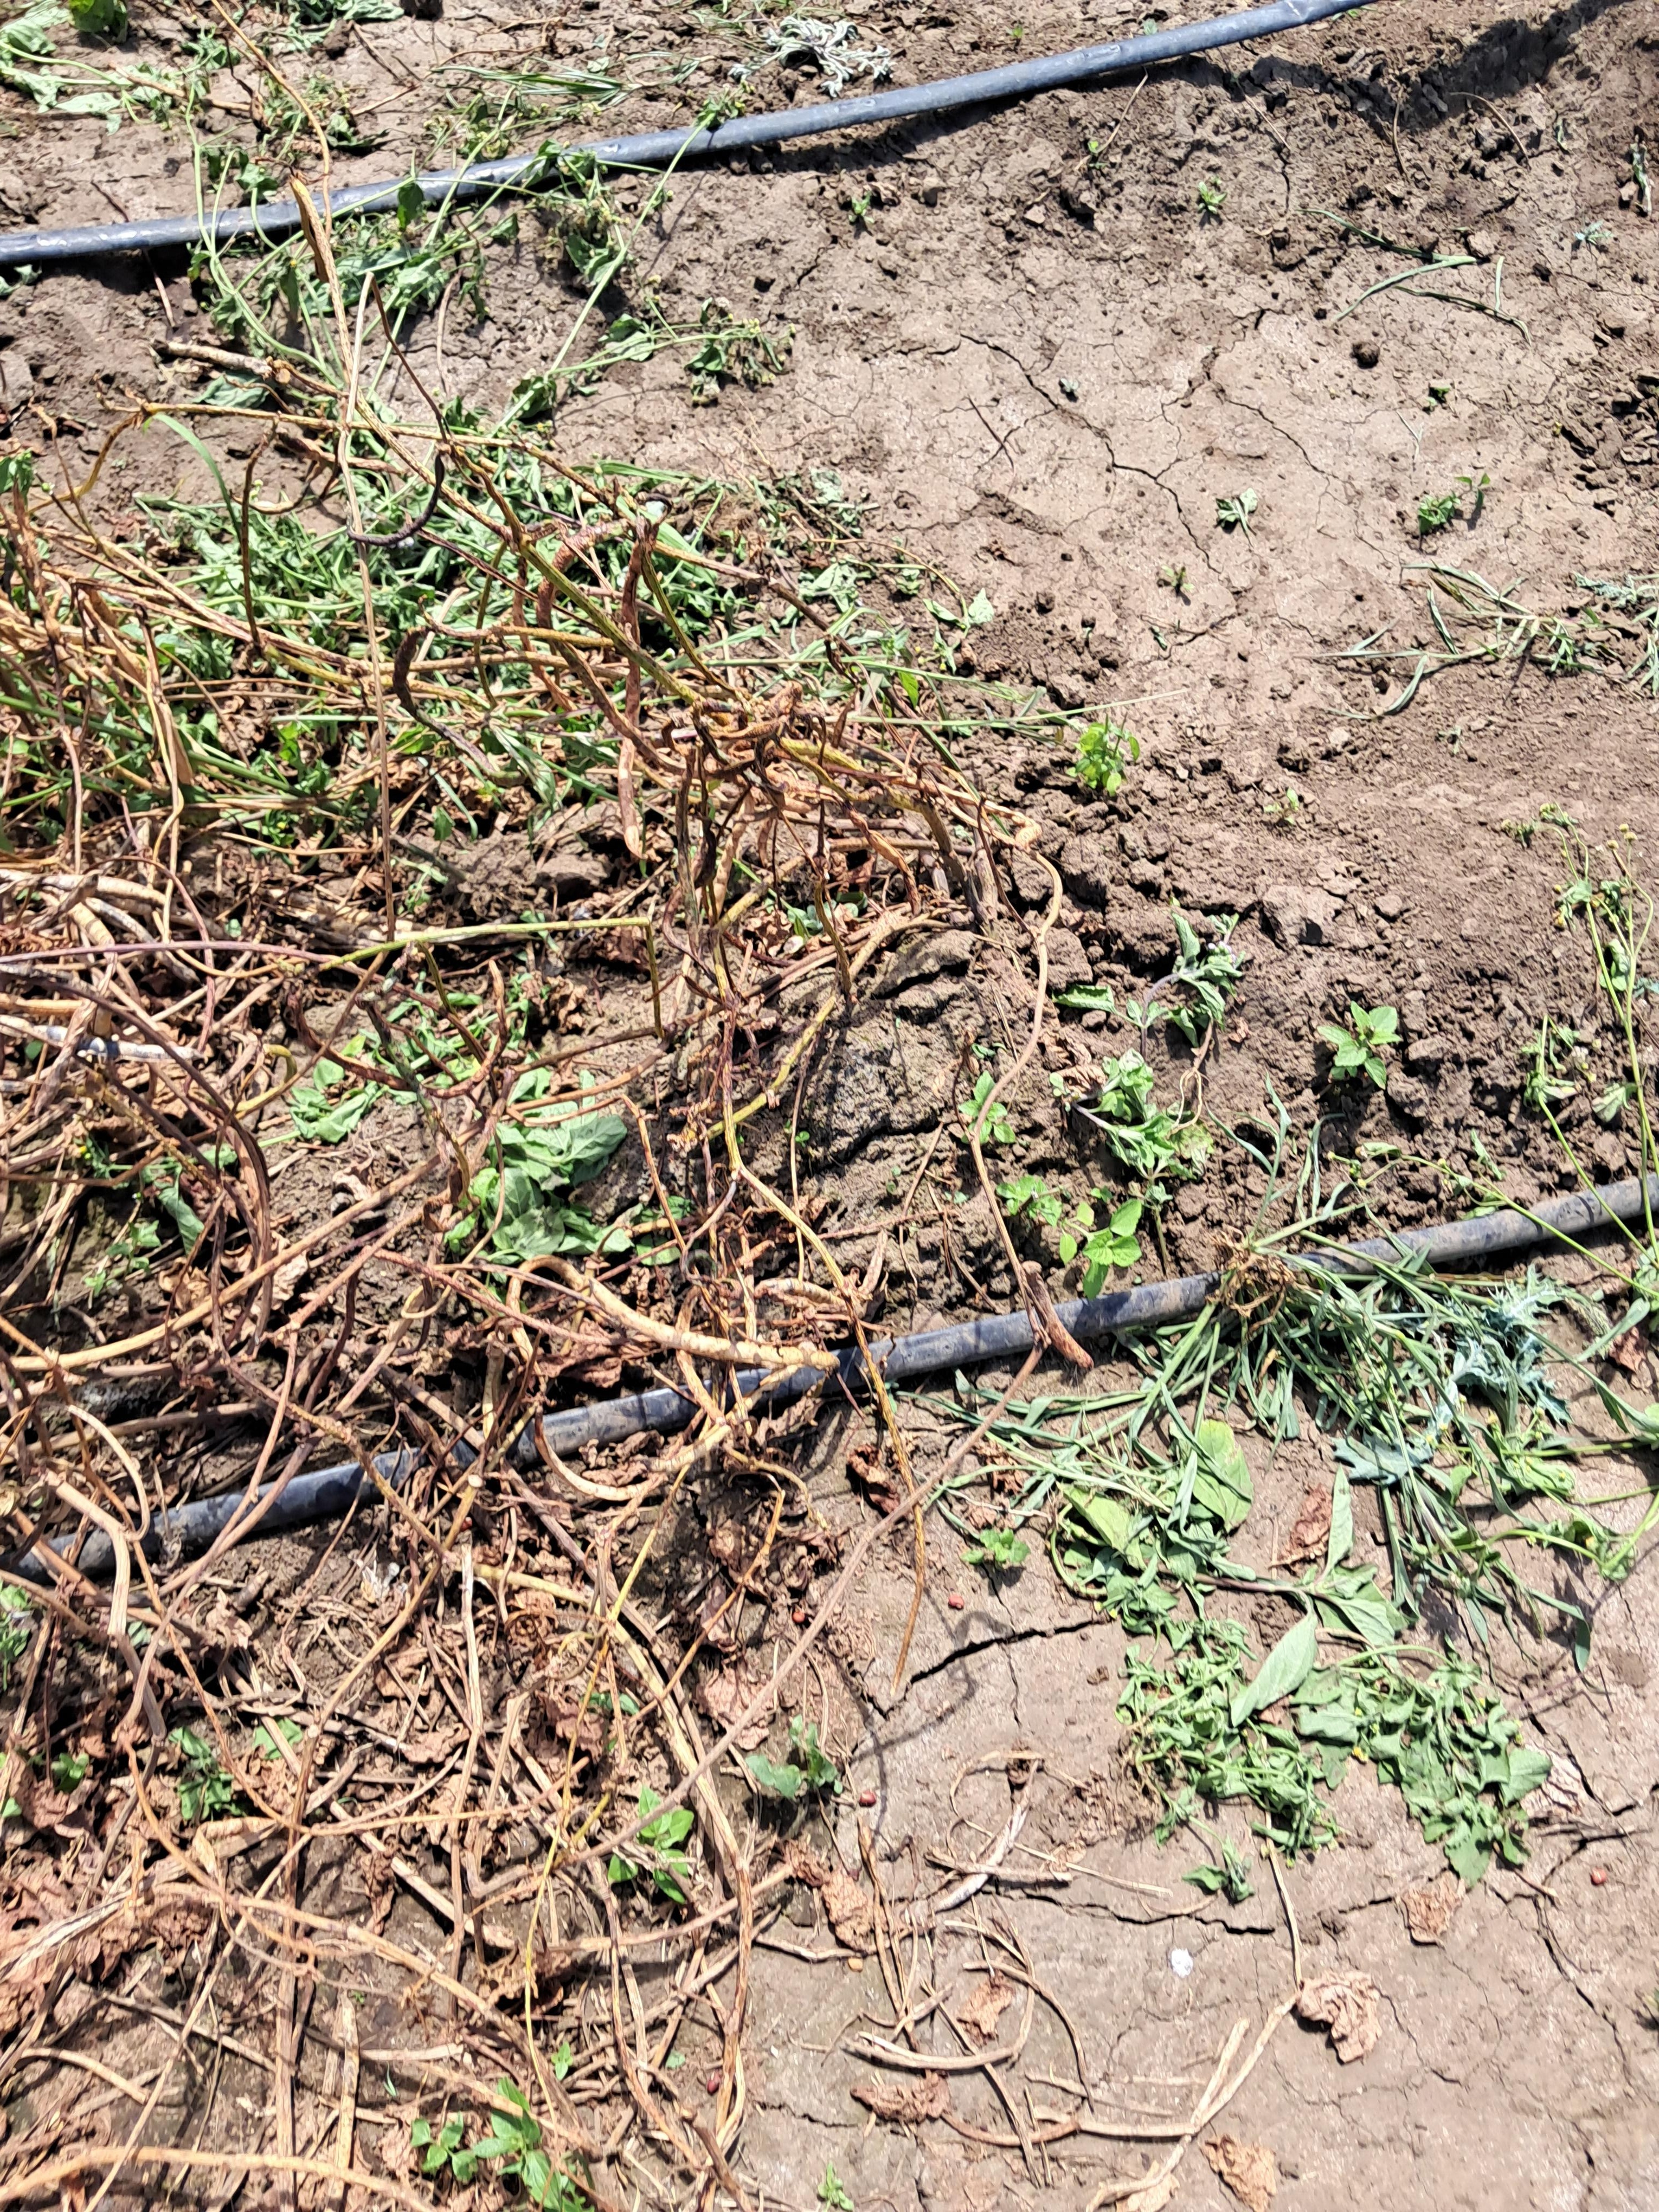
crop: cowpea
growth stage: development pod
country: Tanzania
